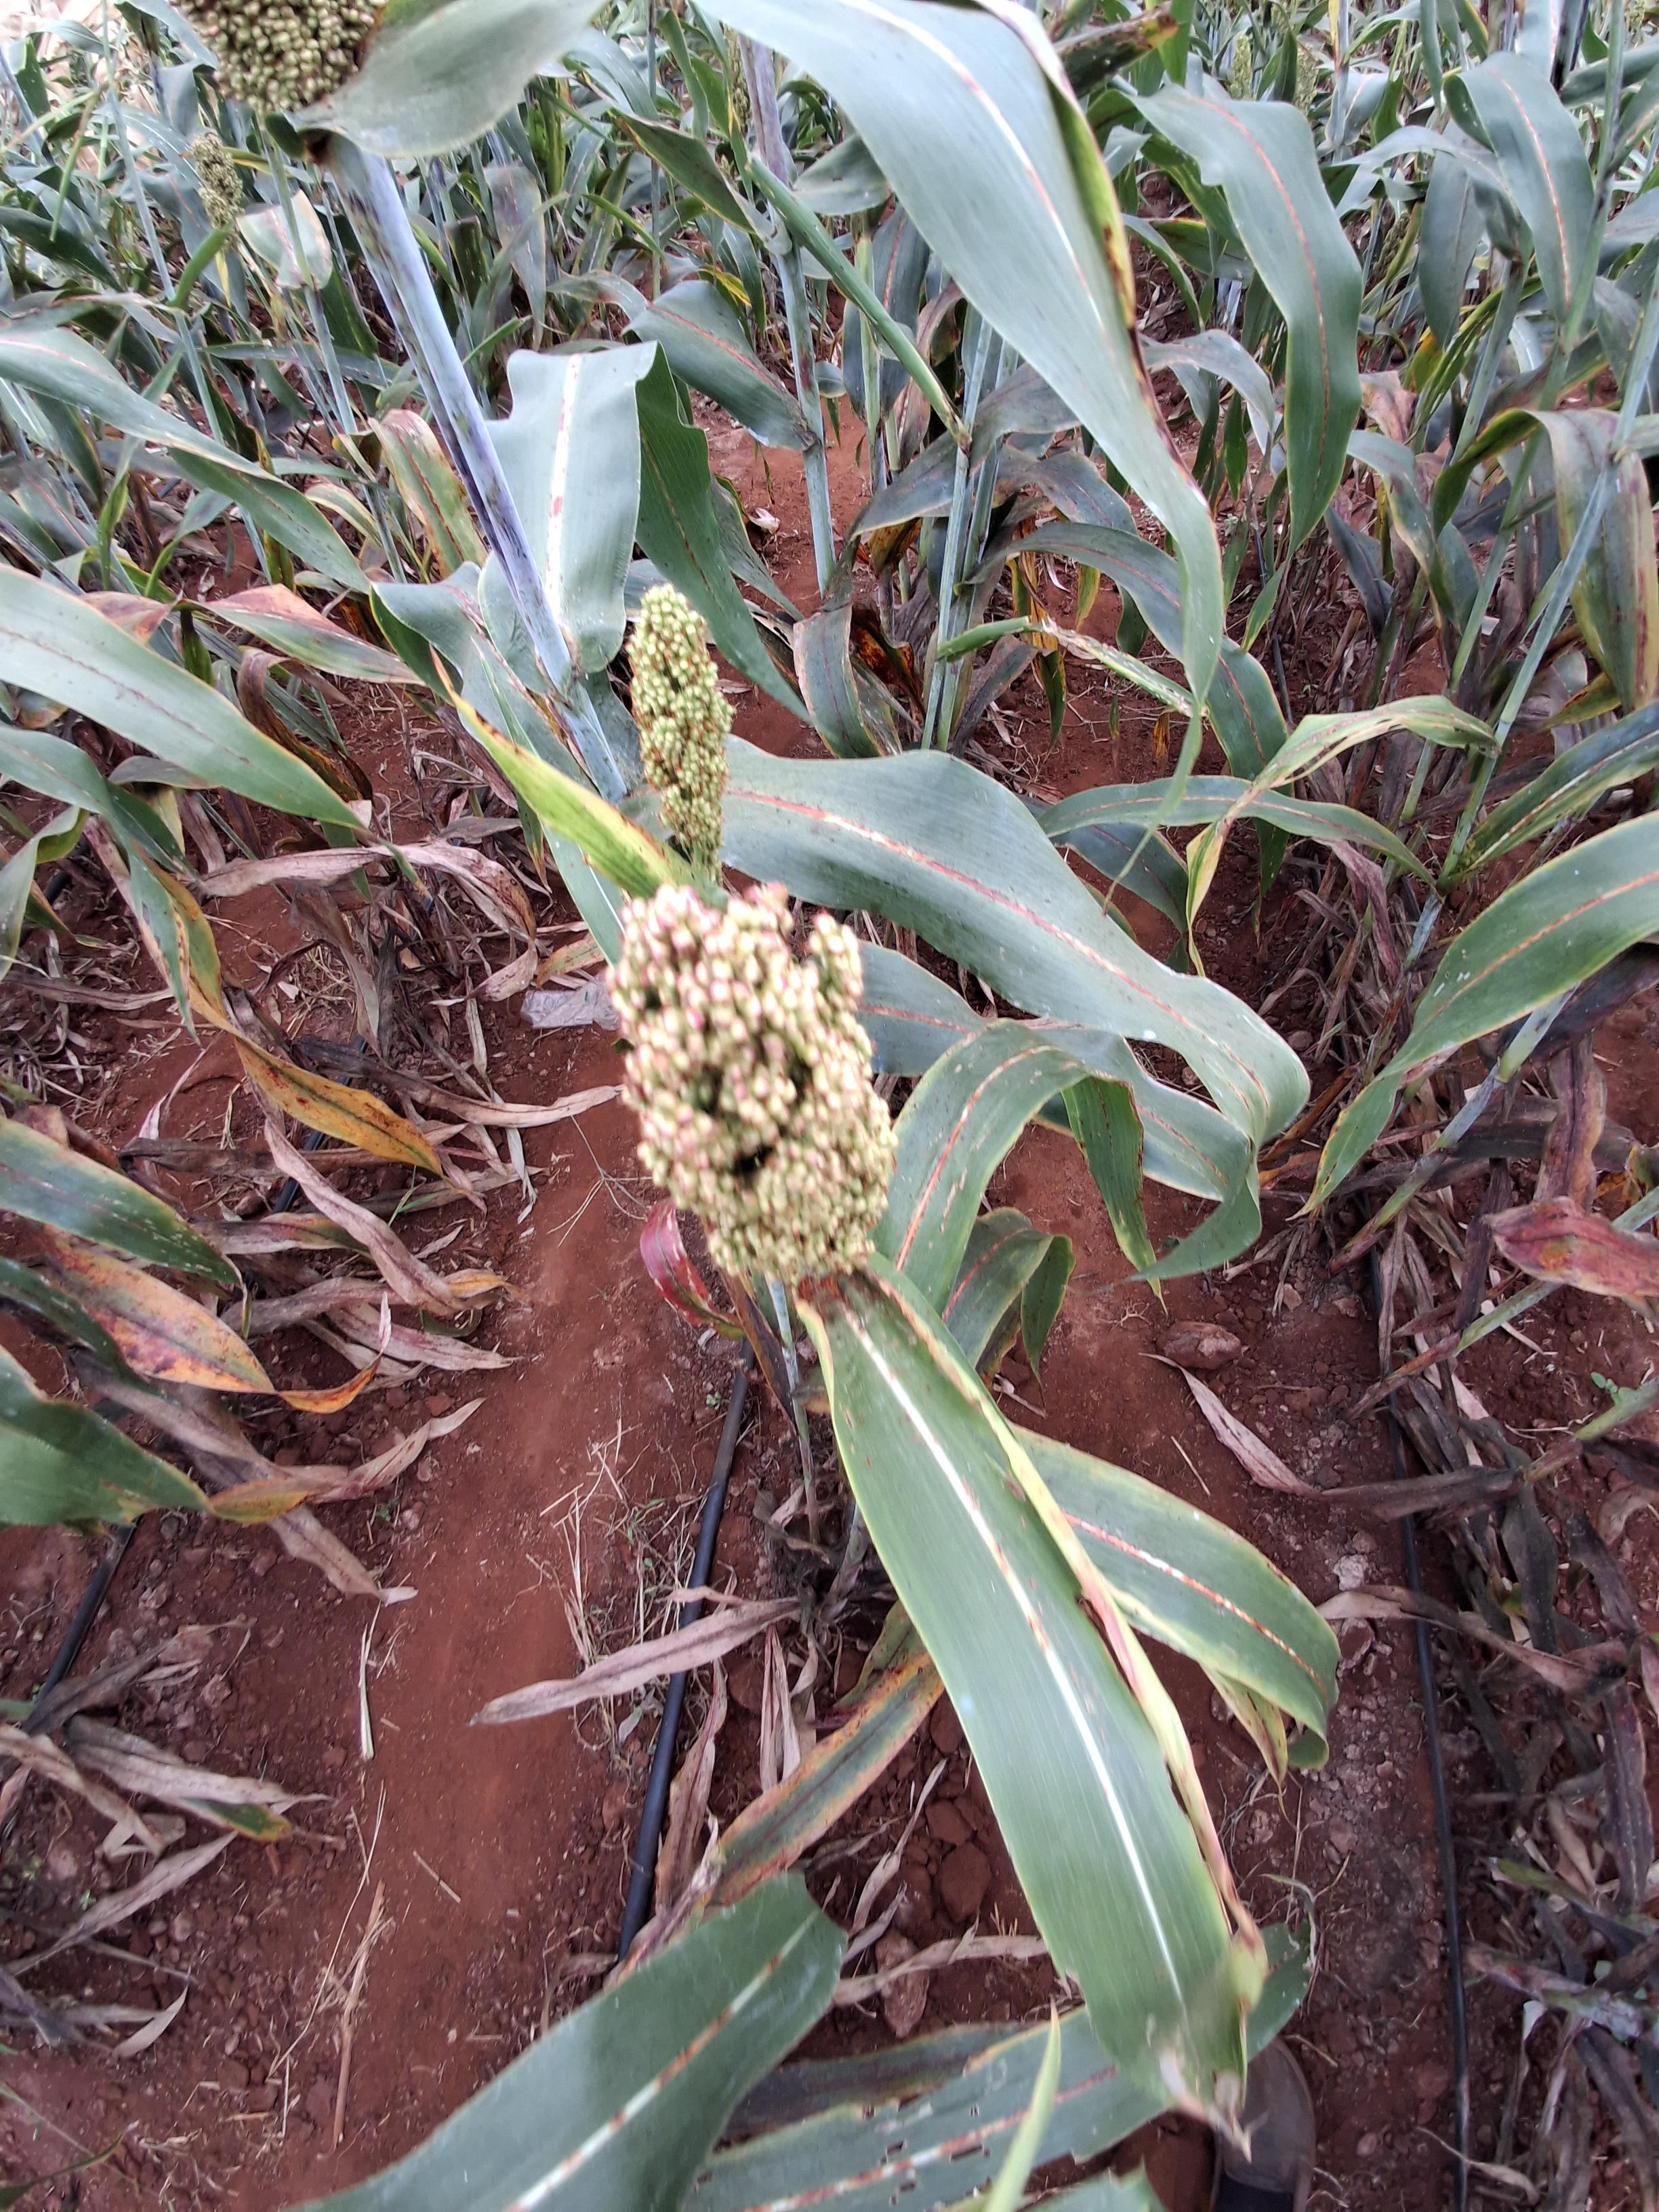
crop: sorghum
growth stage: filling grain
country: Kenya
